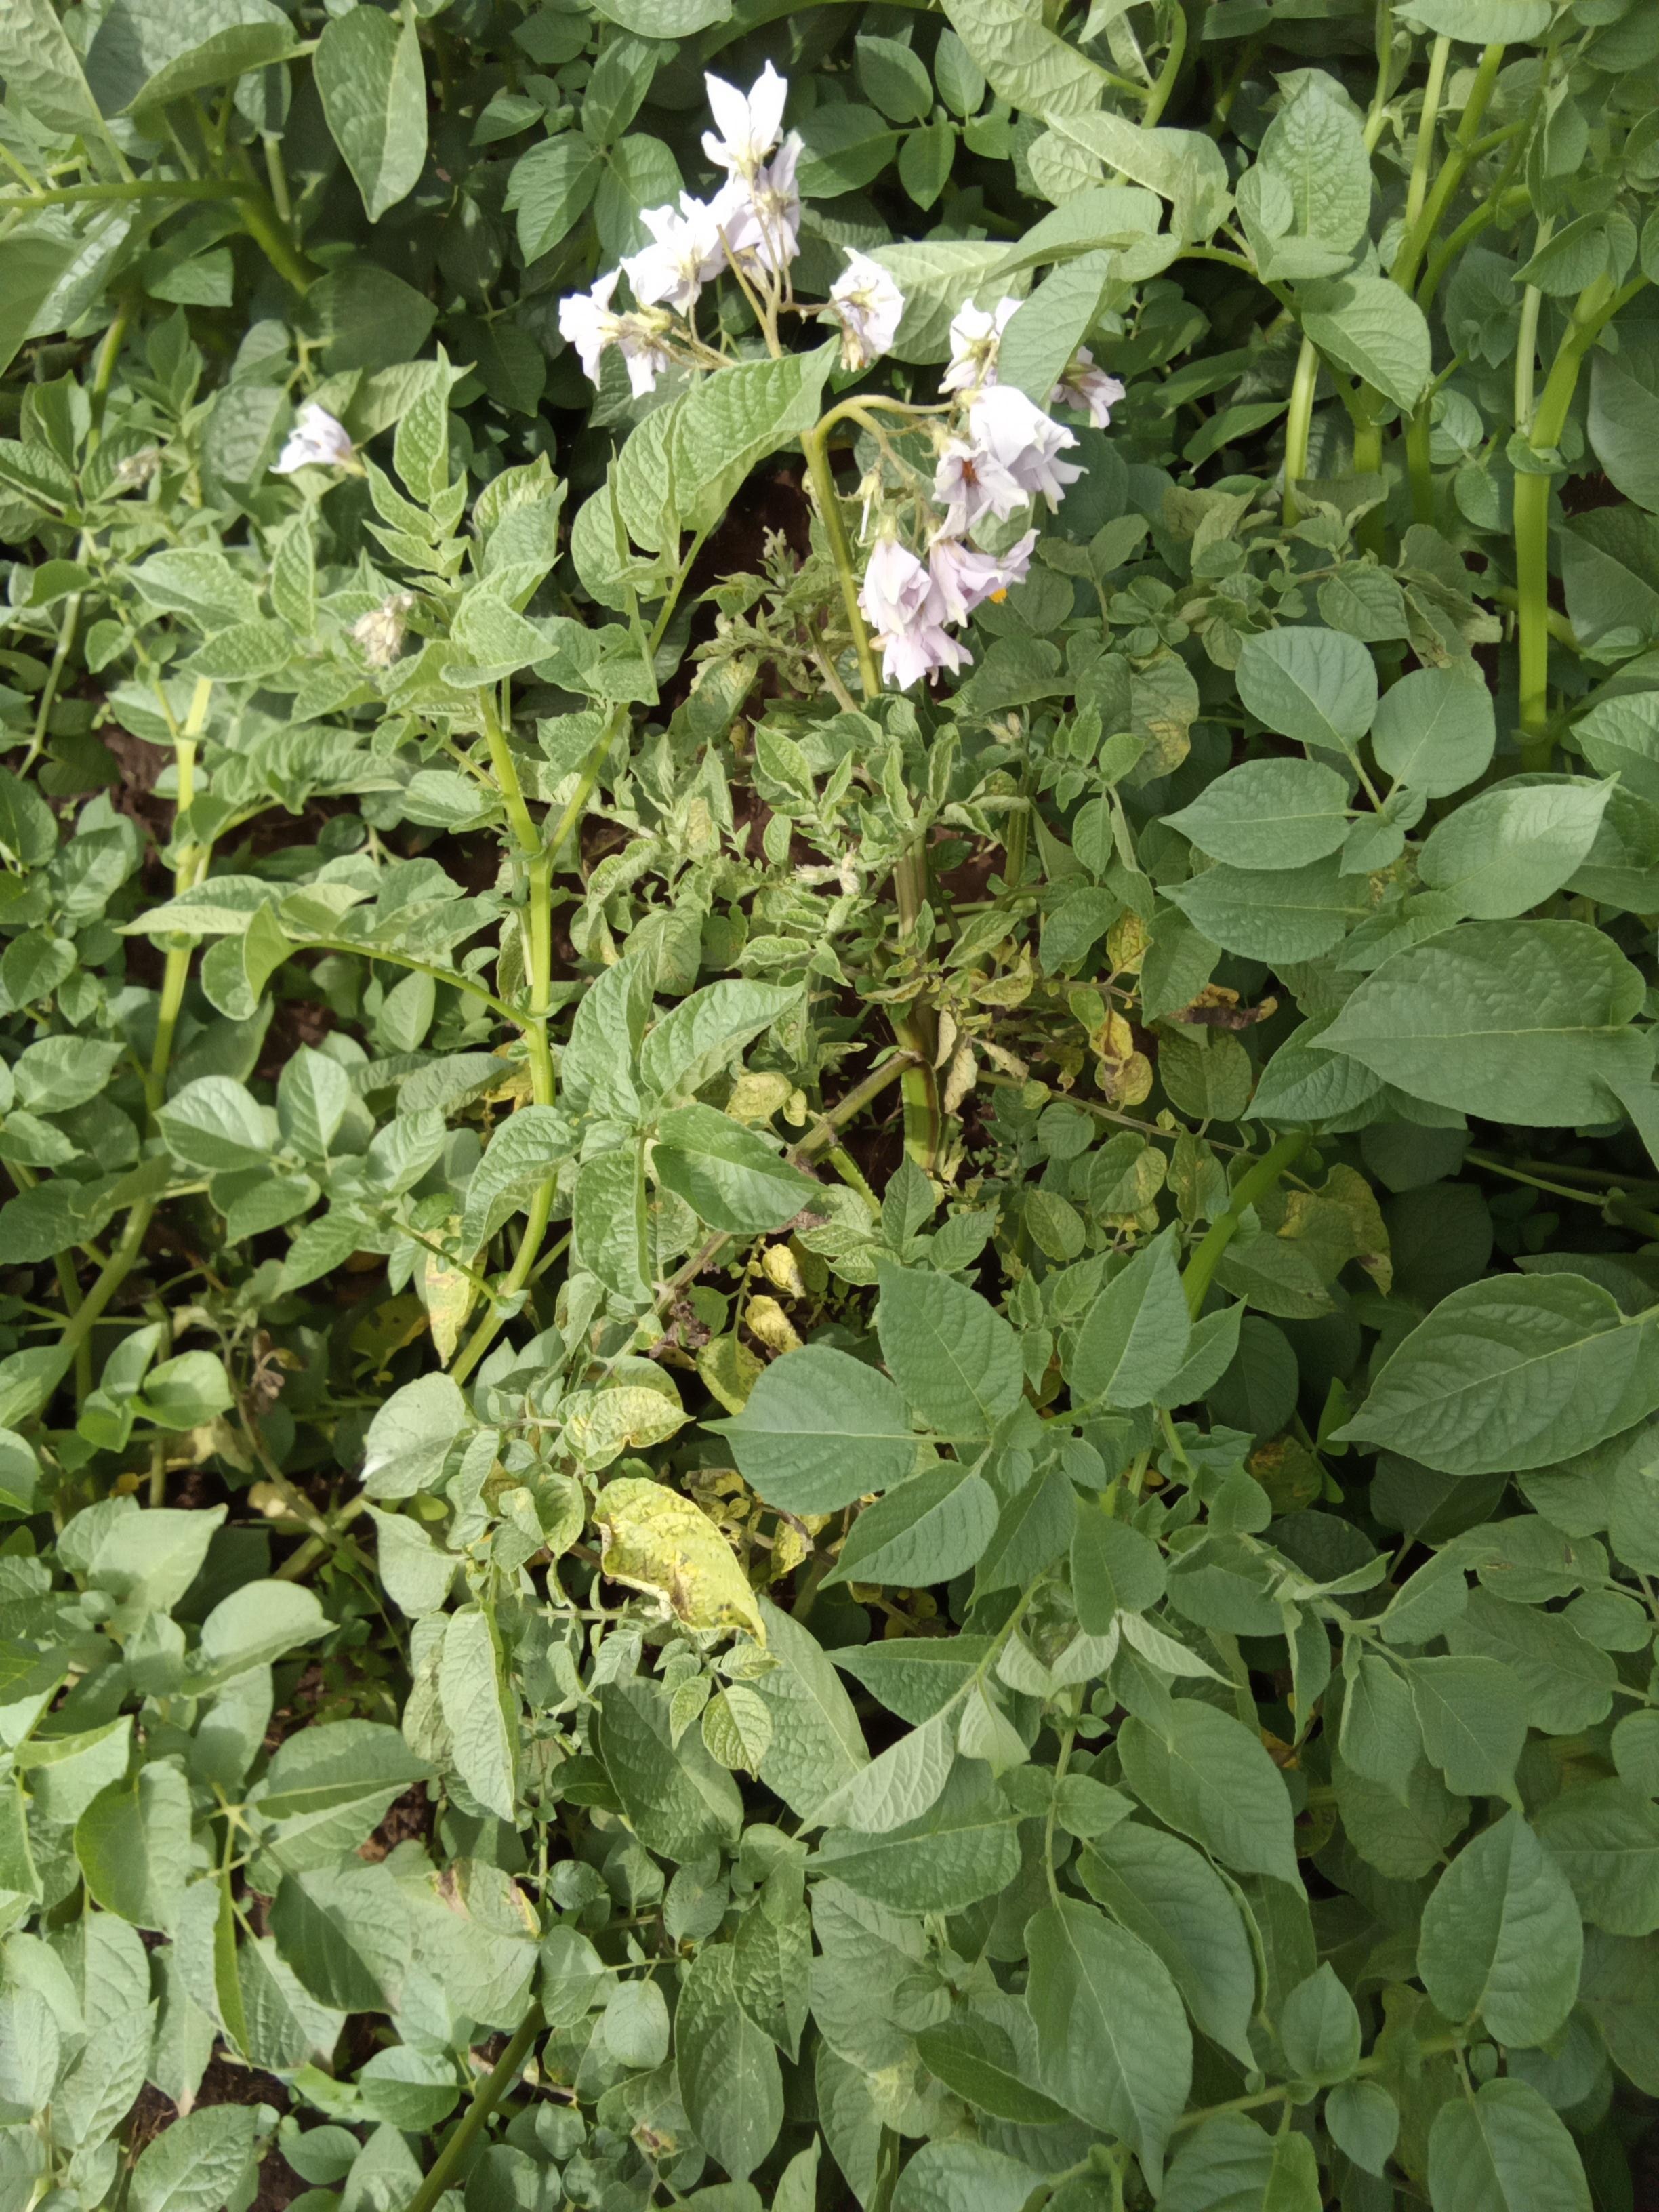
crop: potato
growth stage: flowering
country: Kenya
